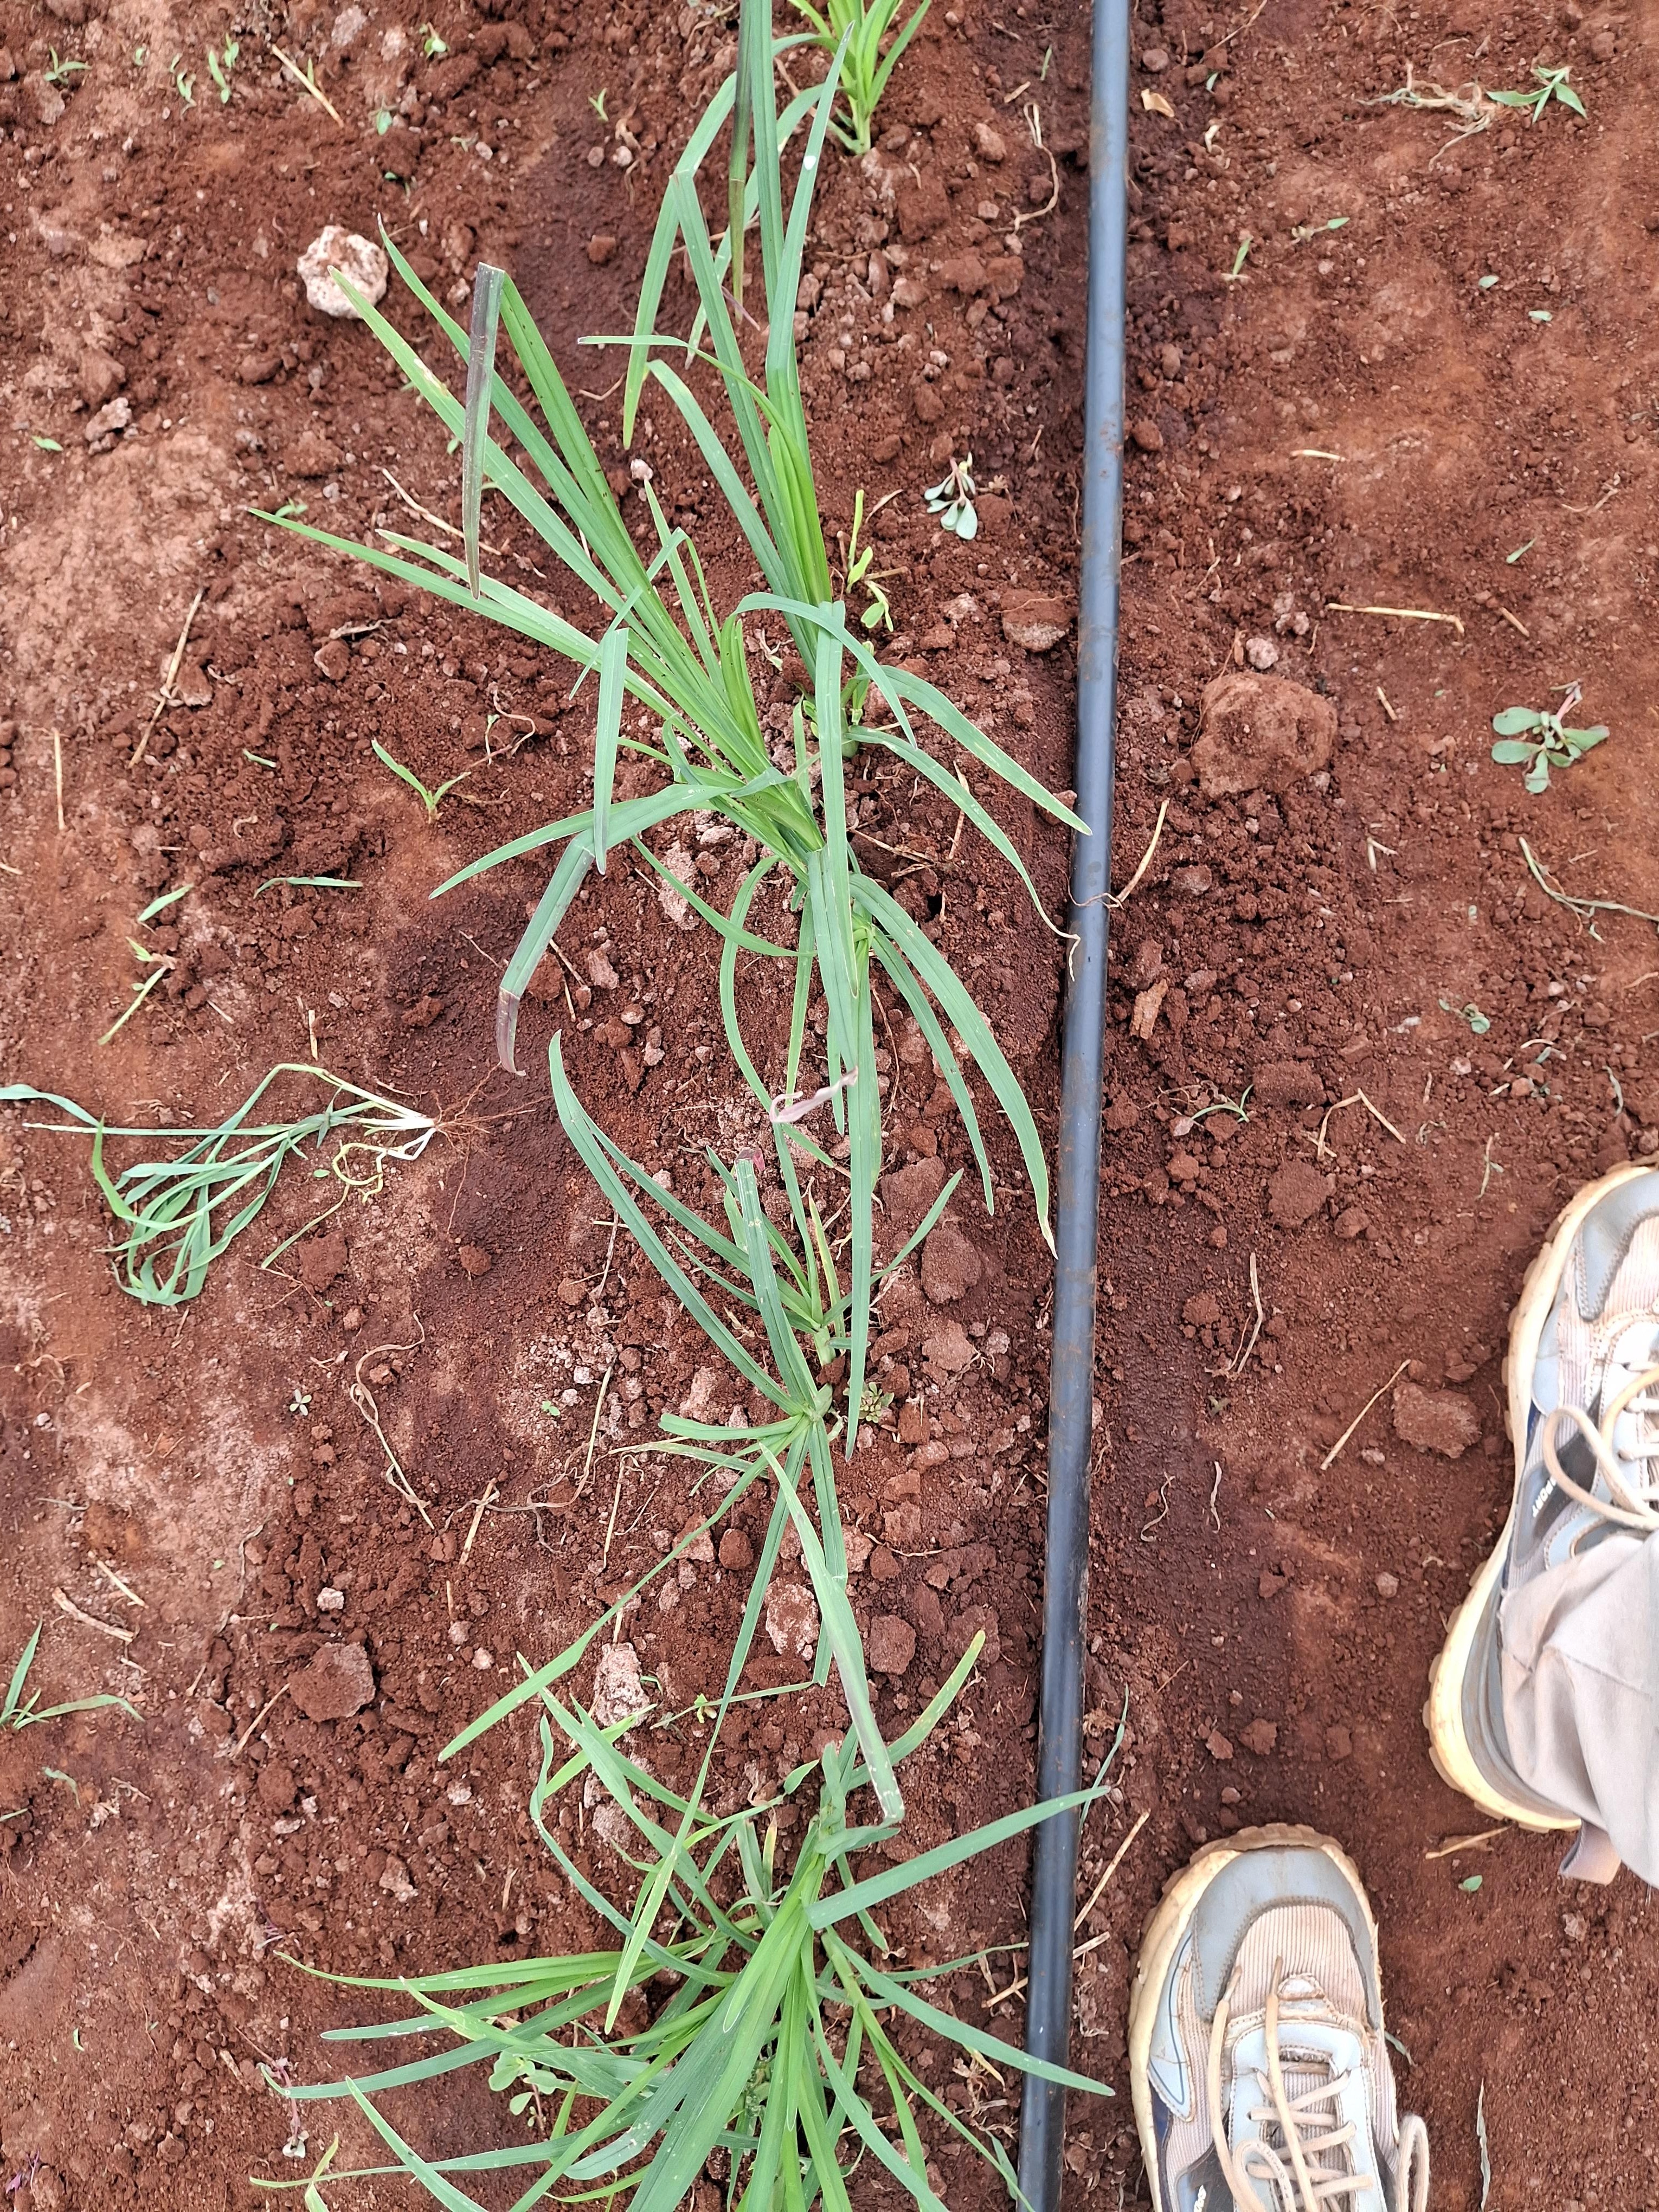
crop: finger millet
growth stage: vegetative
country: Kenya
